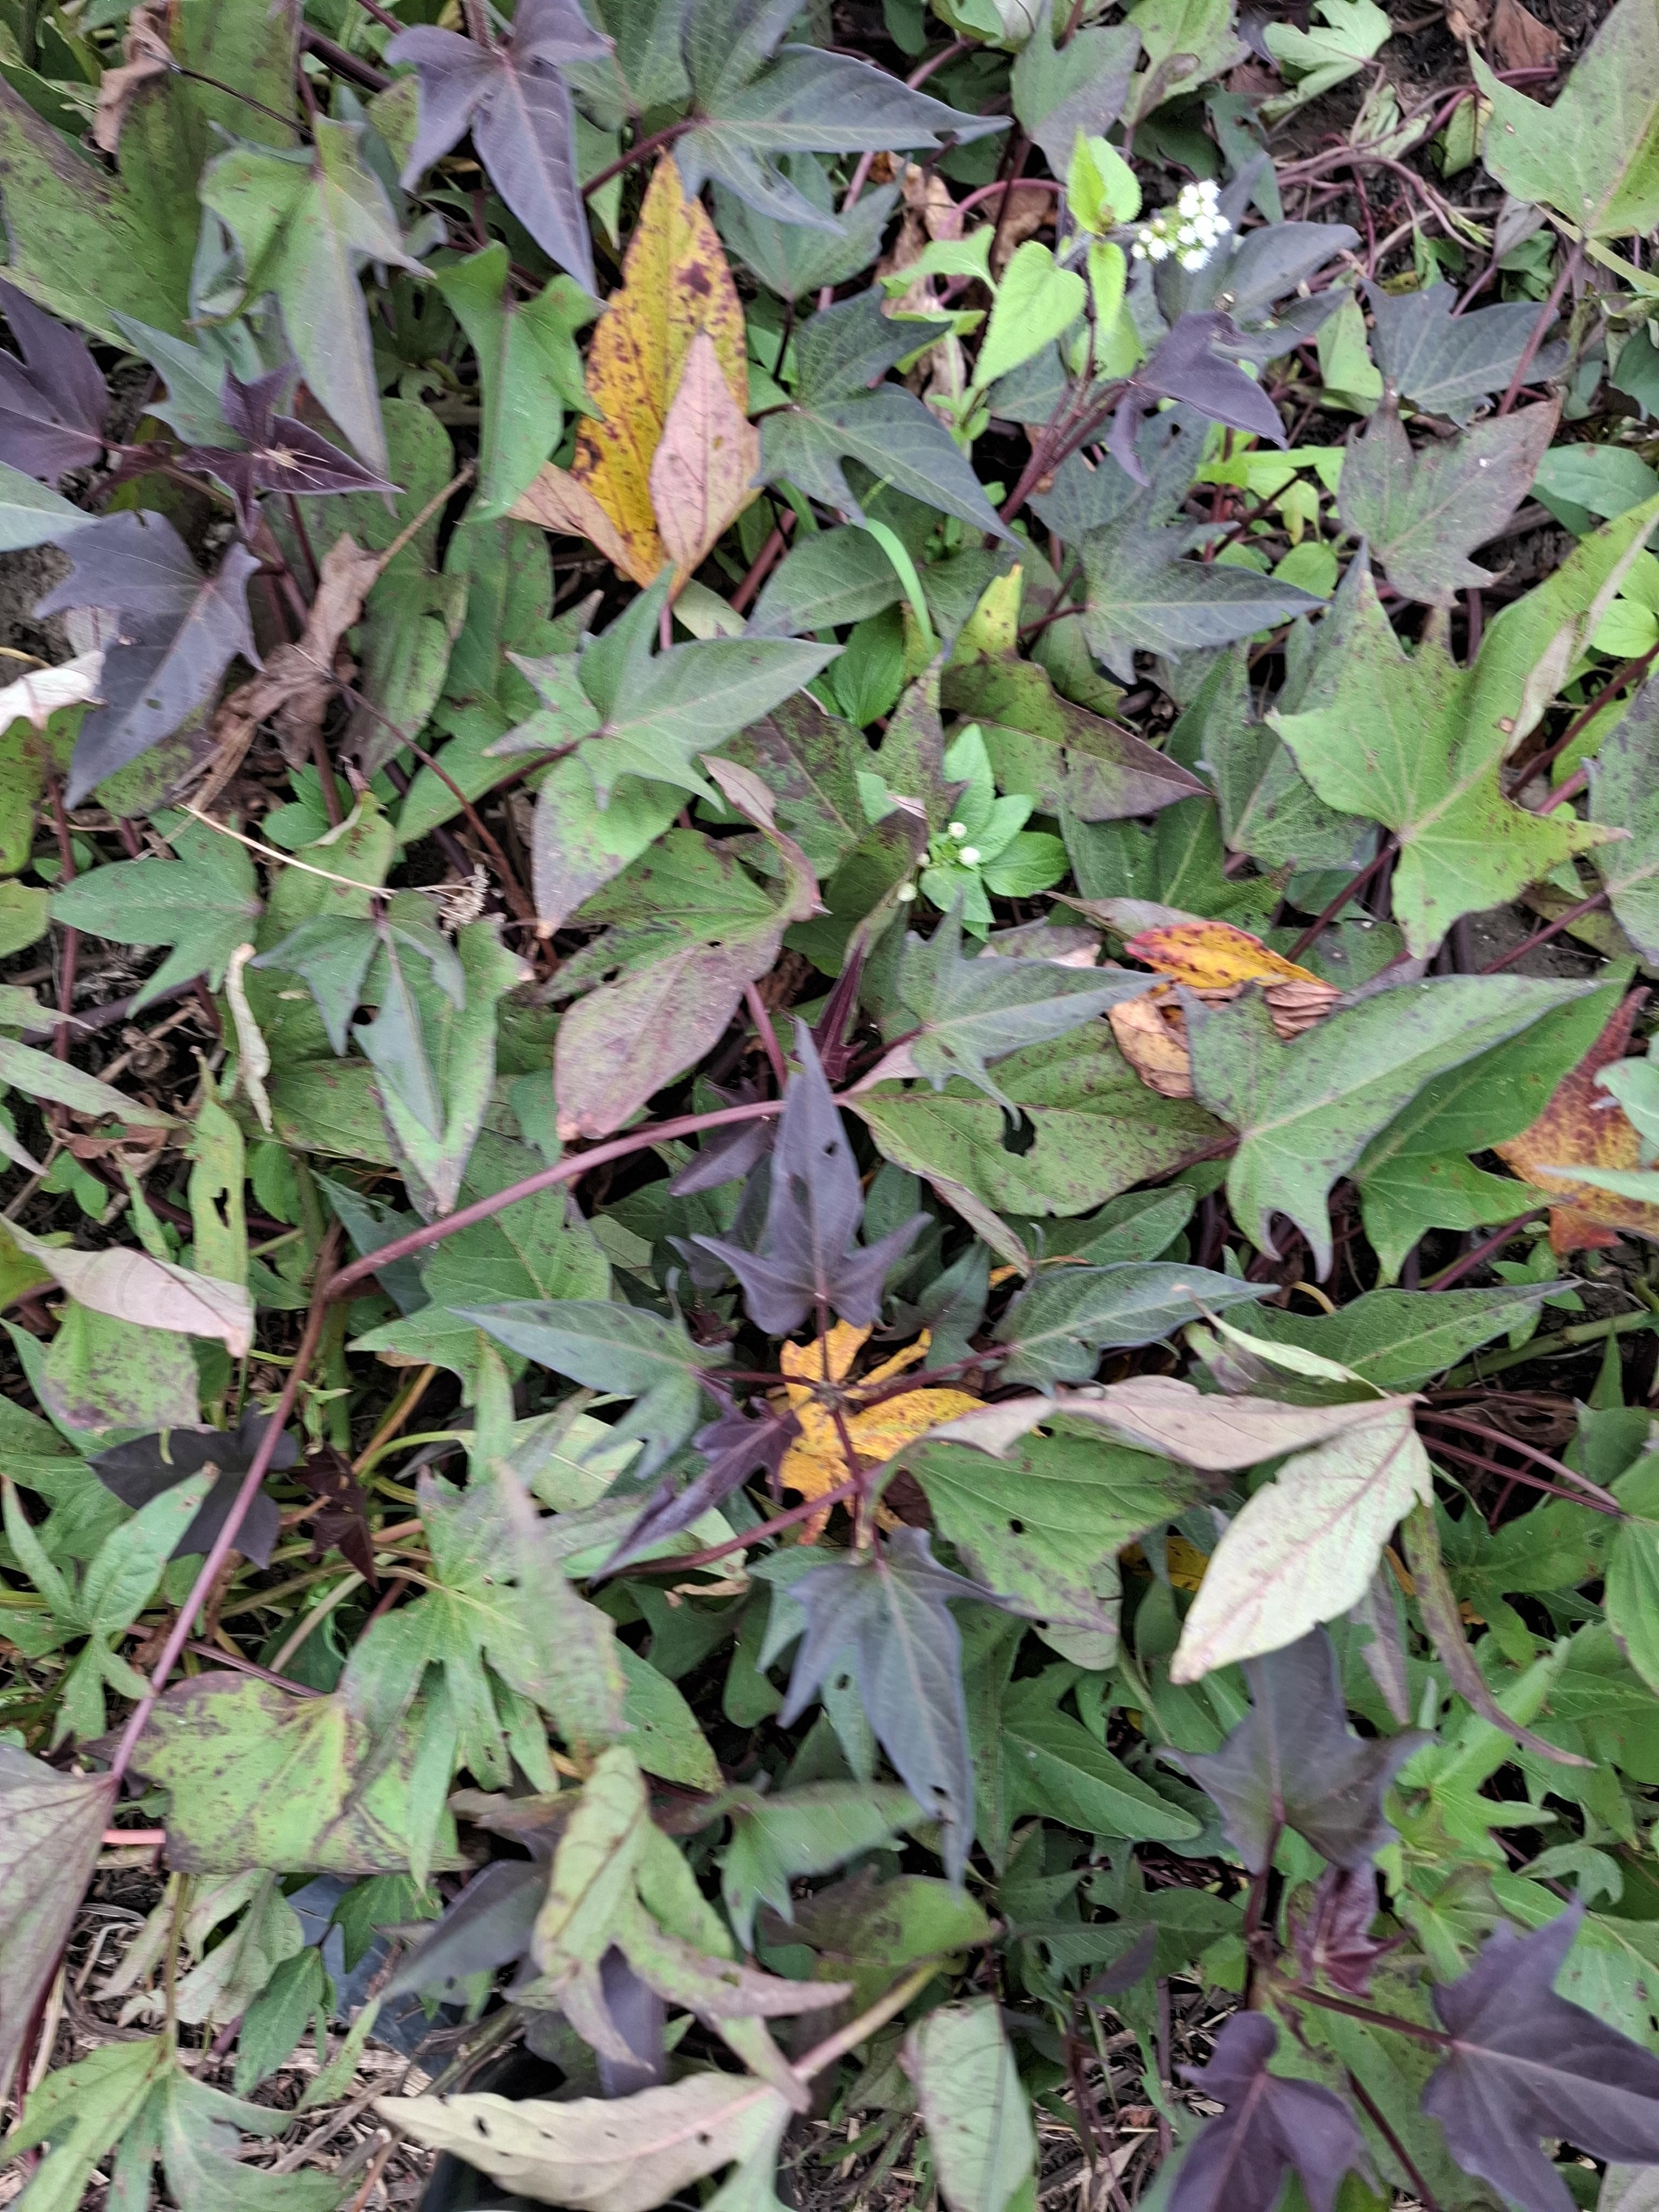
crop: sweet potato
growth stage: flowering
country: Tanzania
